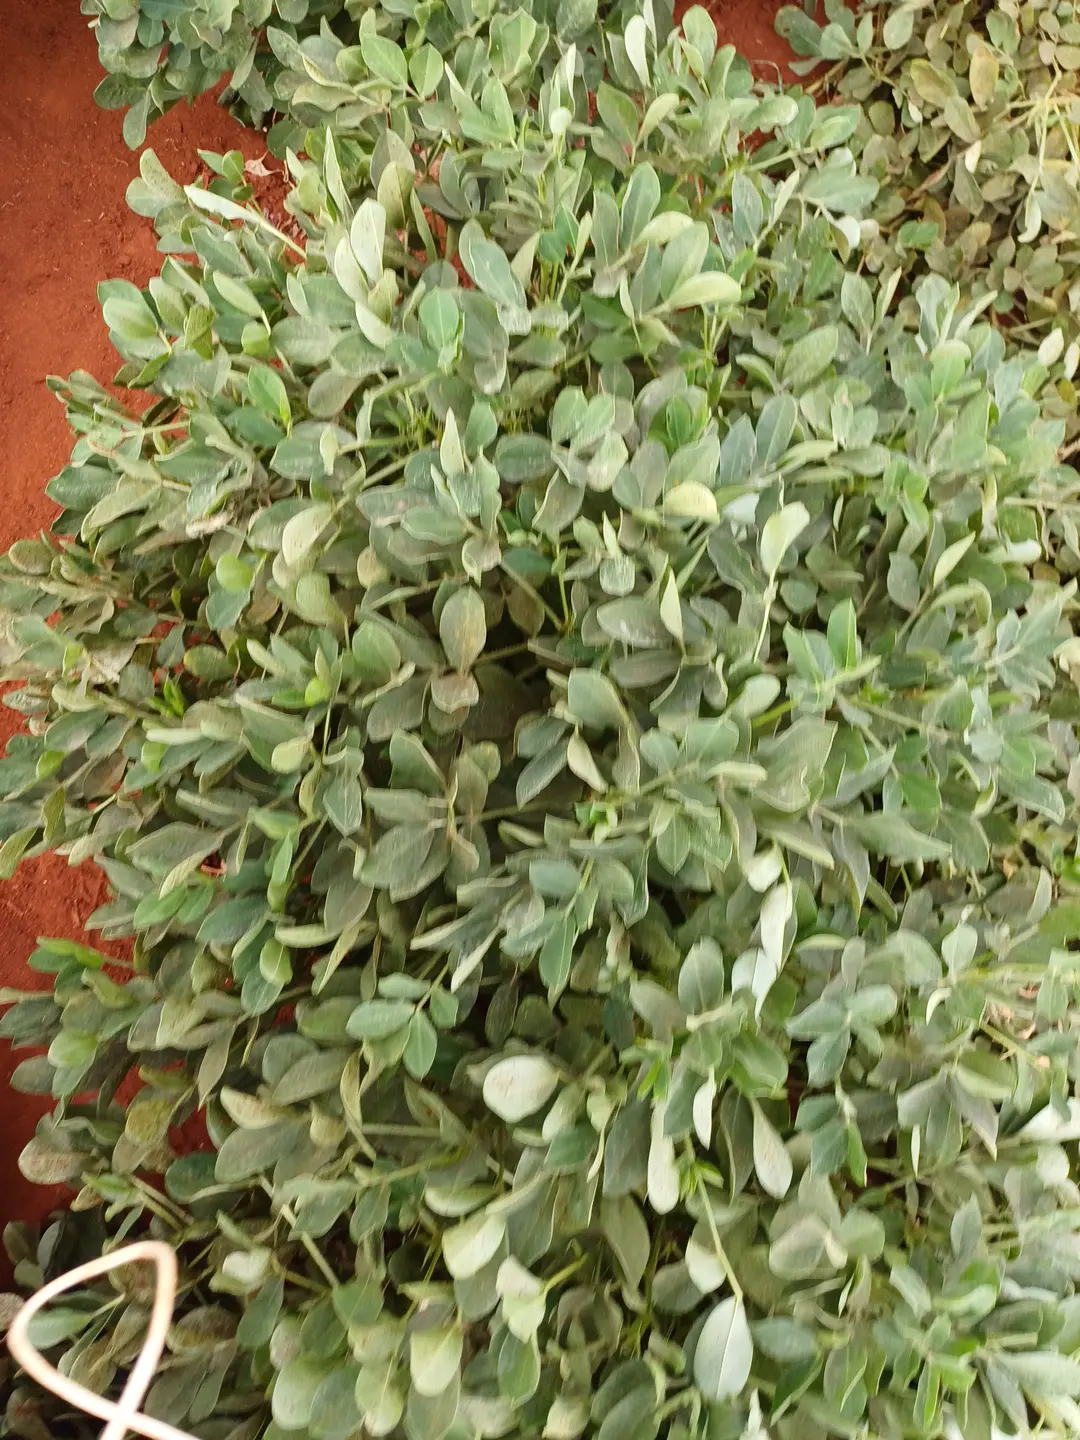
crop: groundnut
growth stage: pegging
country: Kenya
